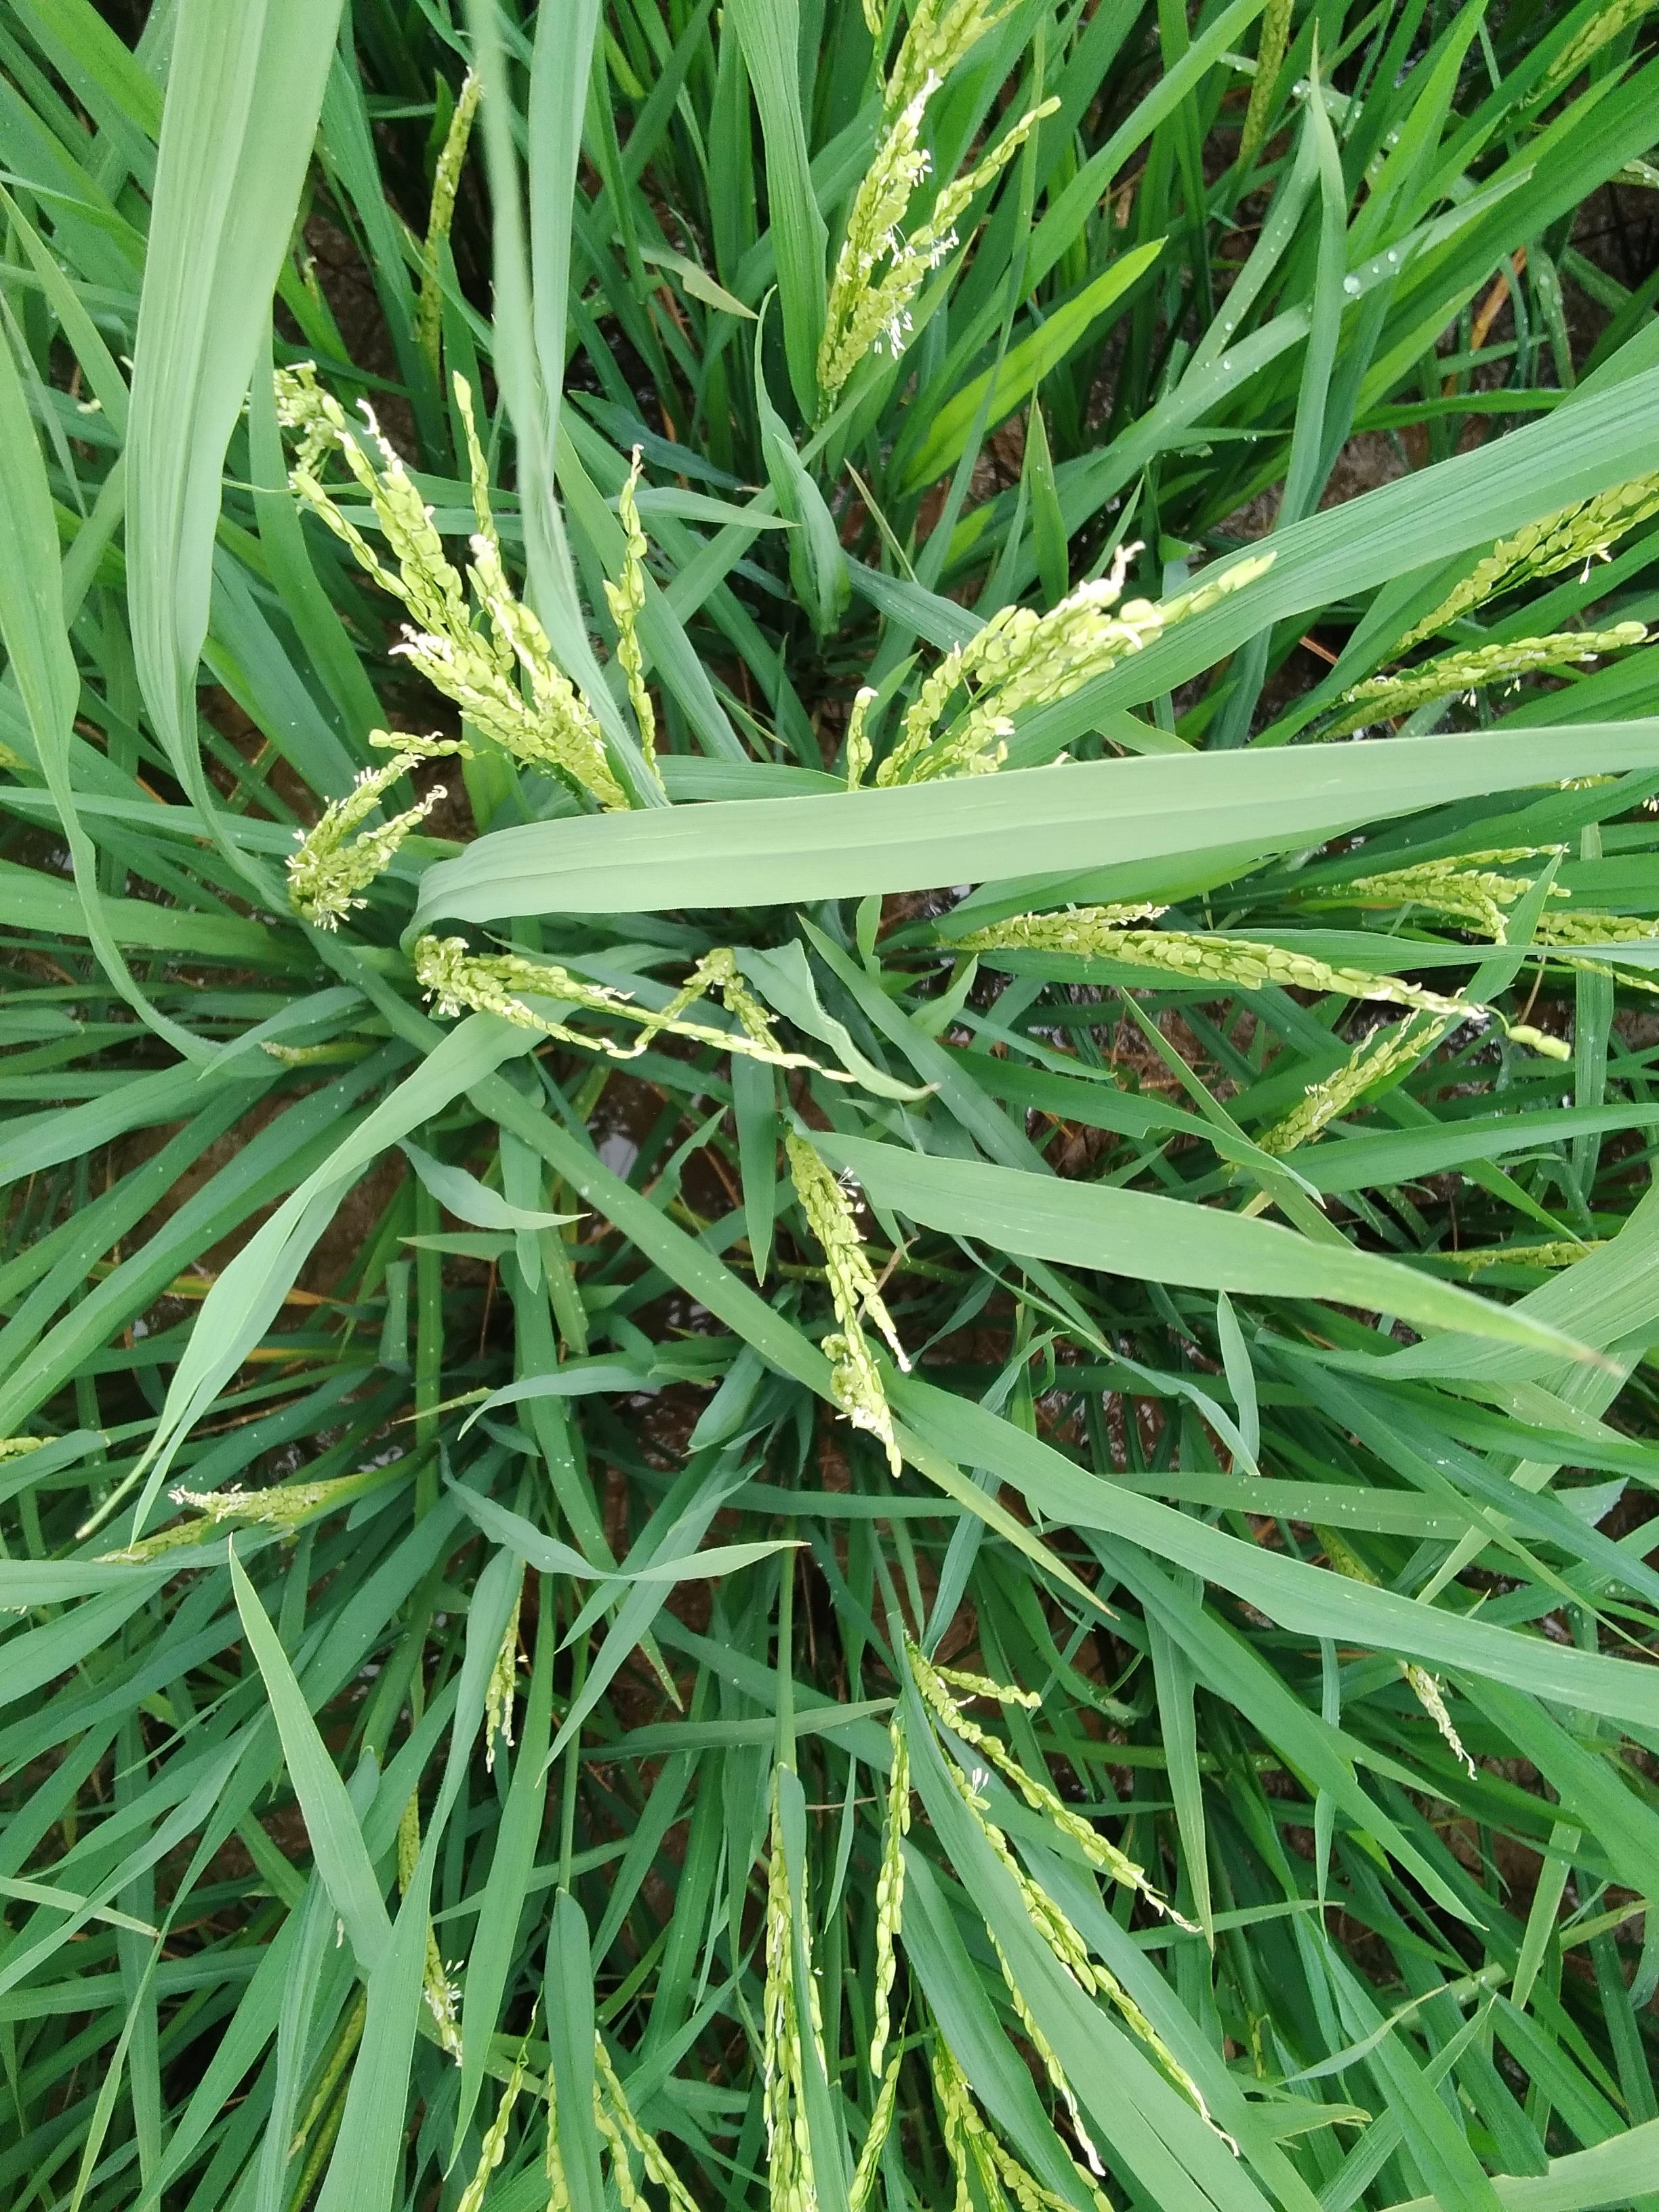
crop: rice
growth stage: flowering
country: Nigeria
